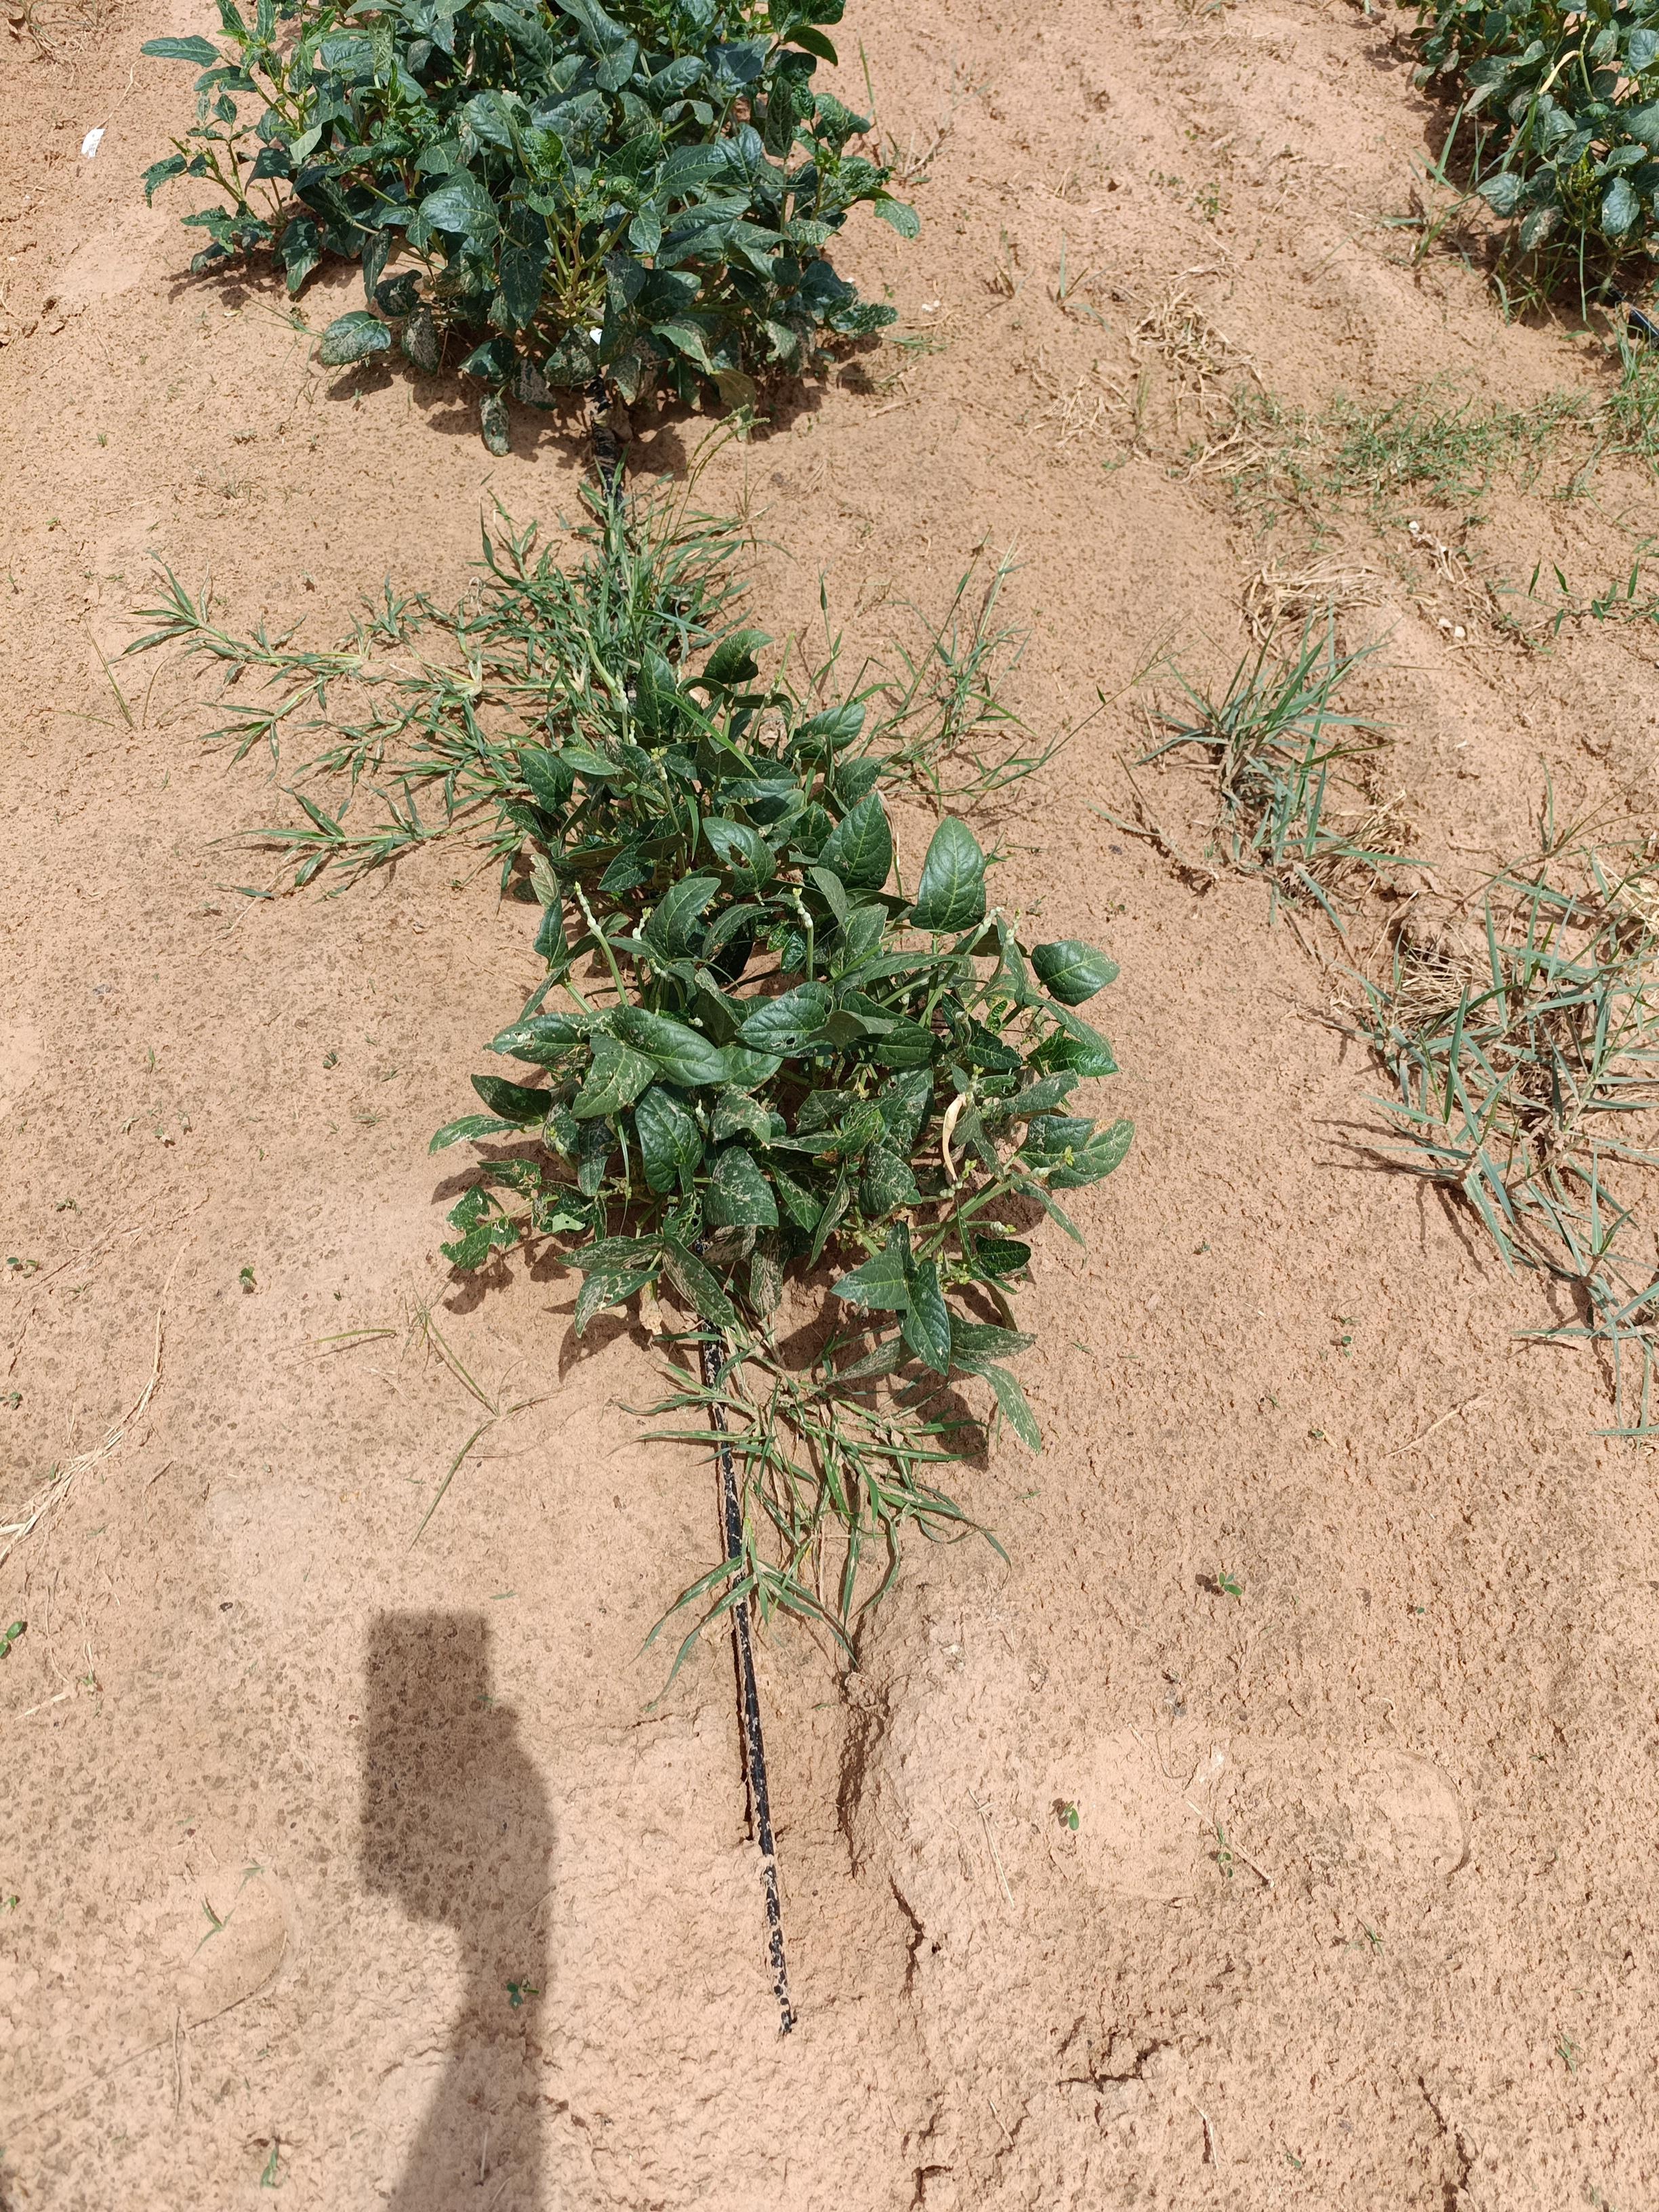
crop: cowpea
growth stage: flowering
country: Nigeria
